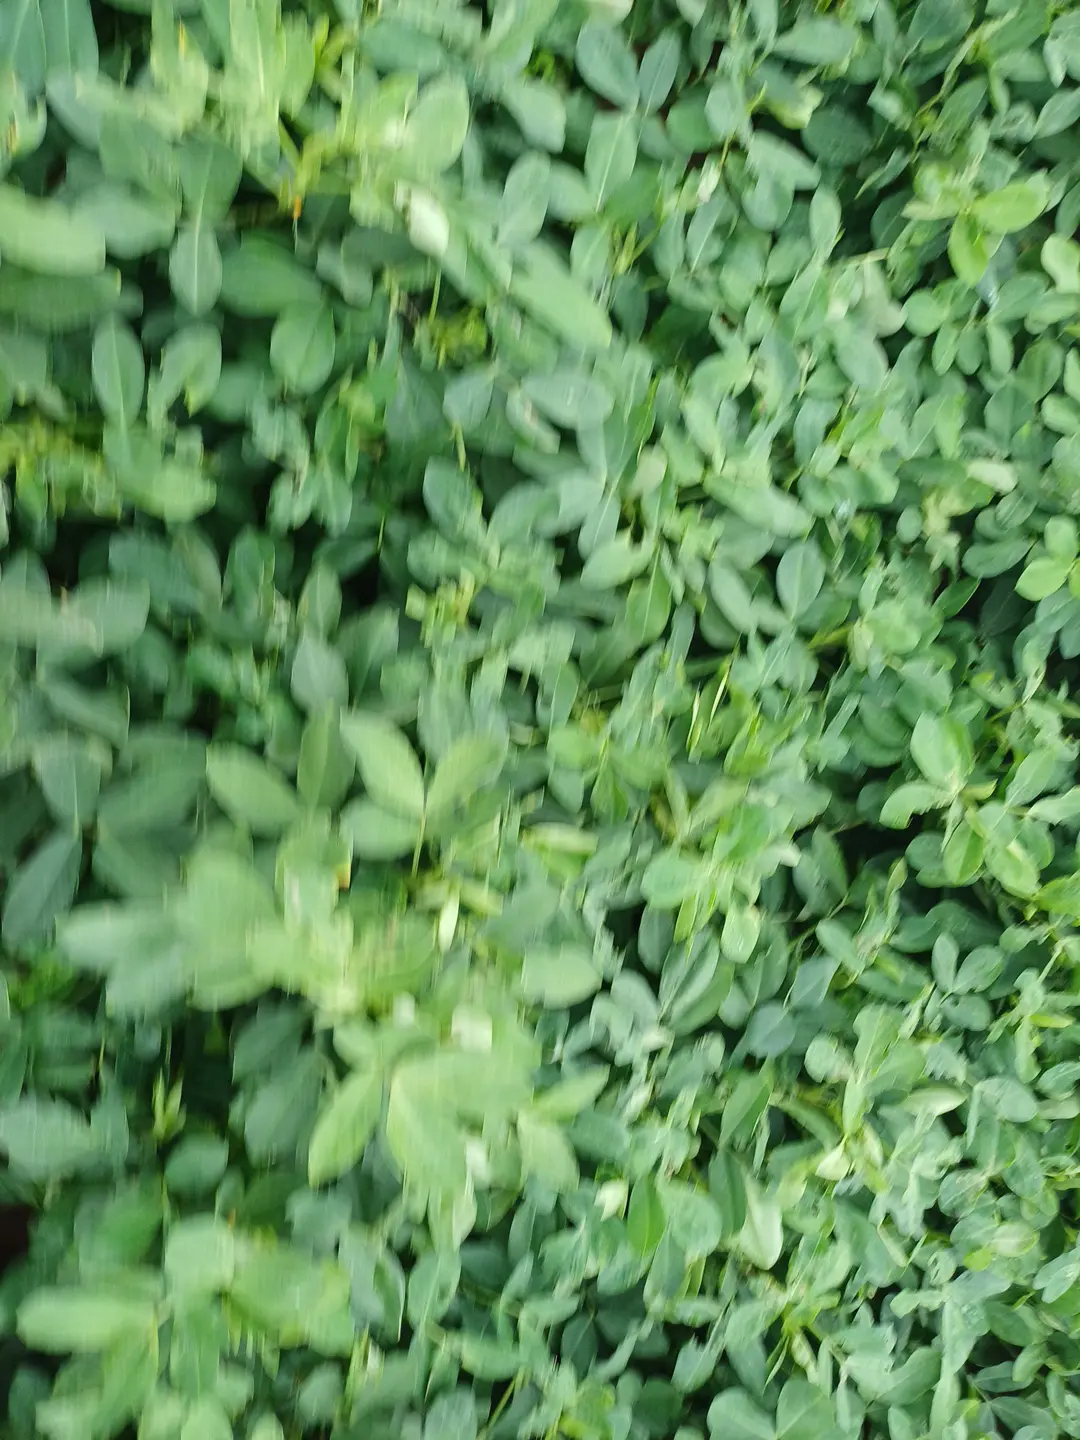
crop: groundnut
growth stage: pegging
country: Kenya
